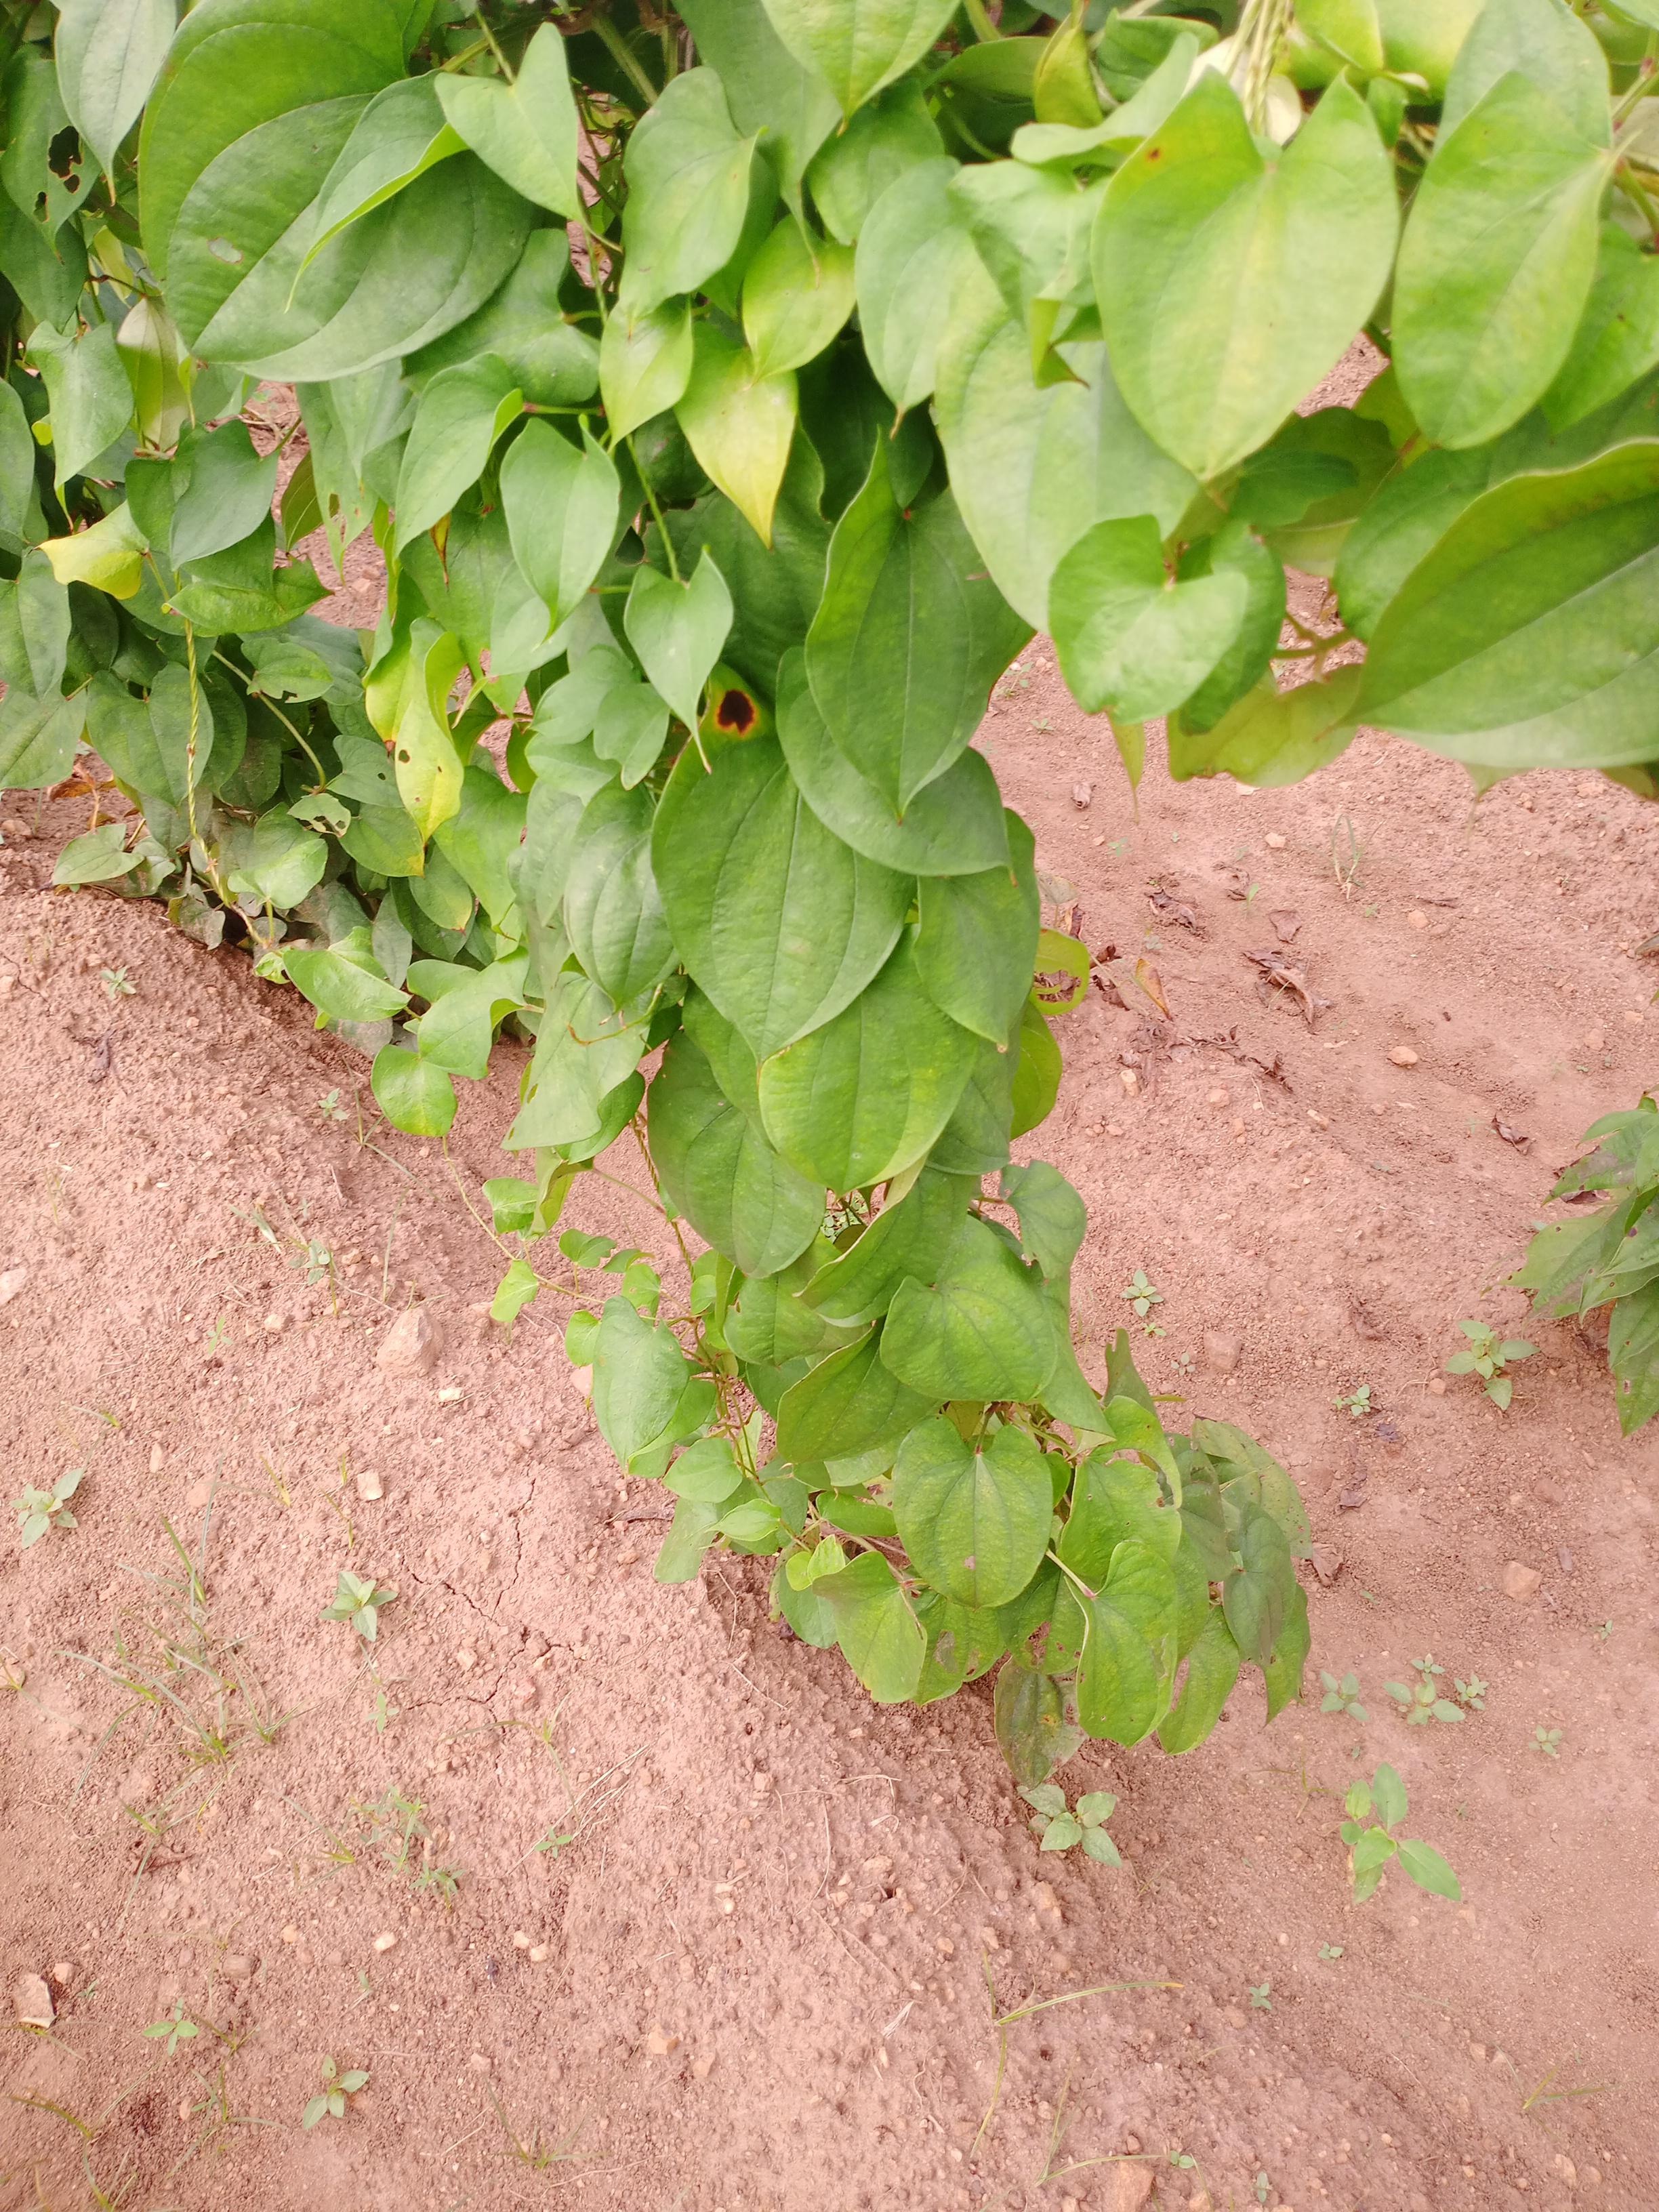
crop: yam
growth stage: vegetative
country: Nigeria
